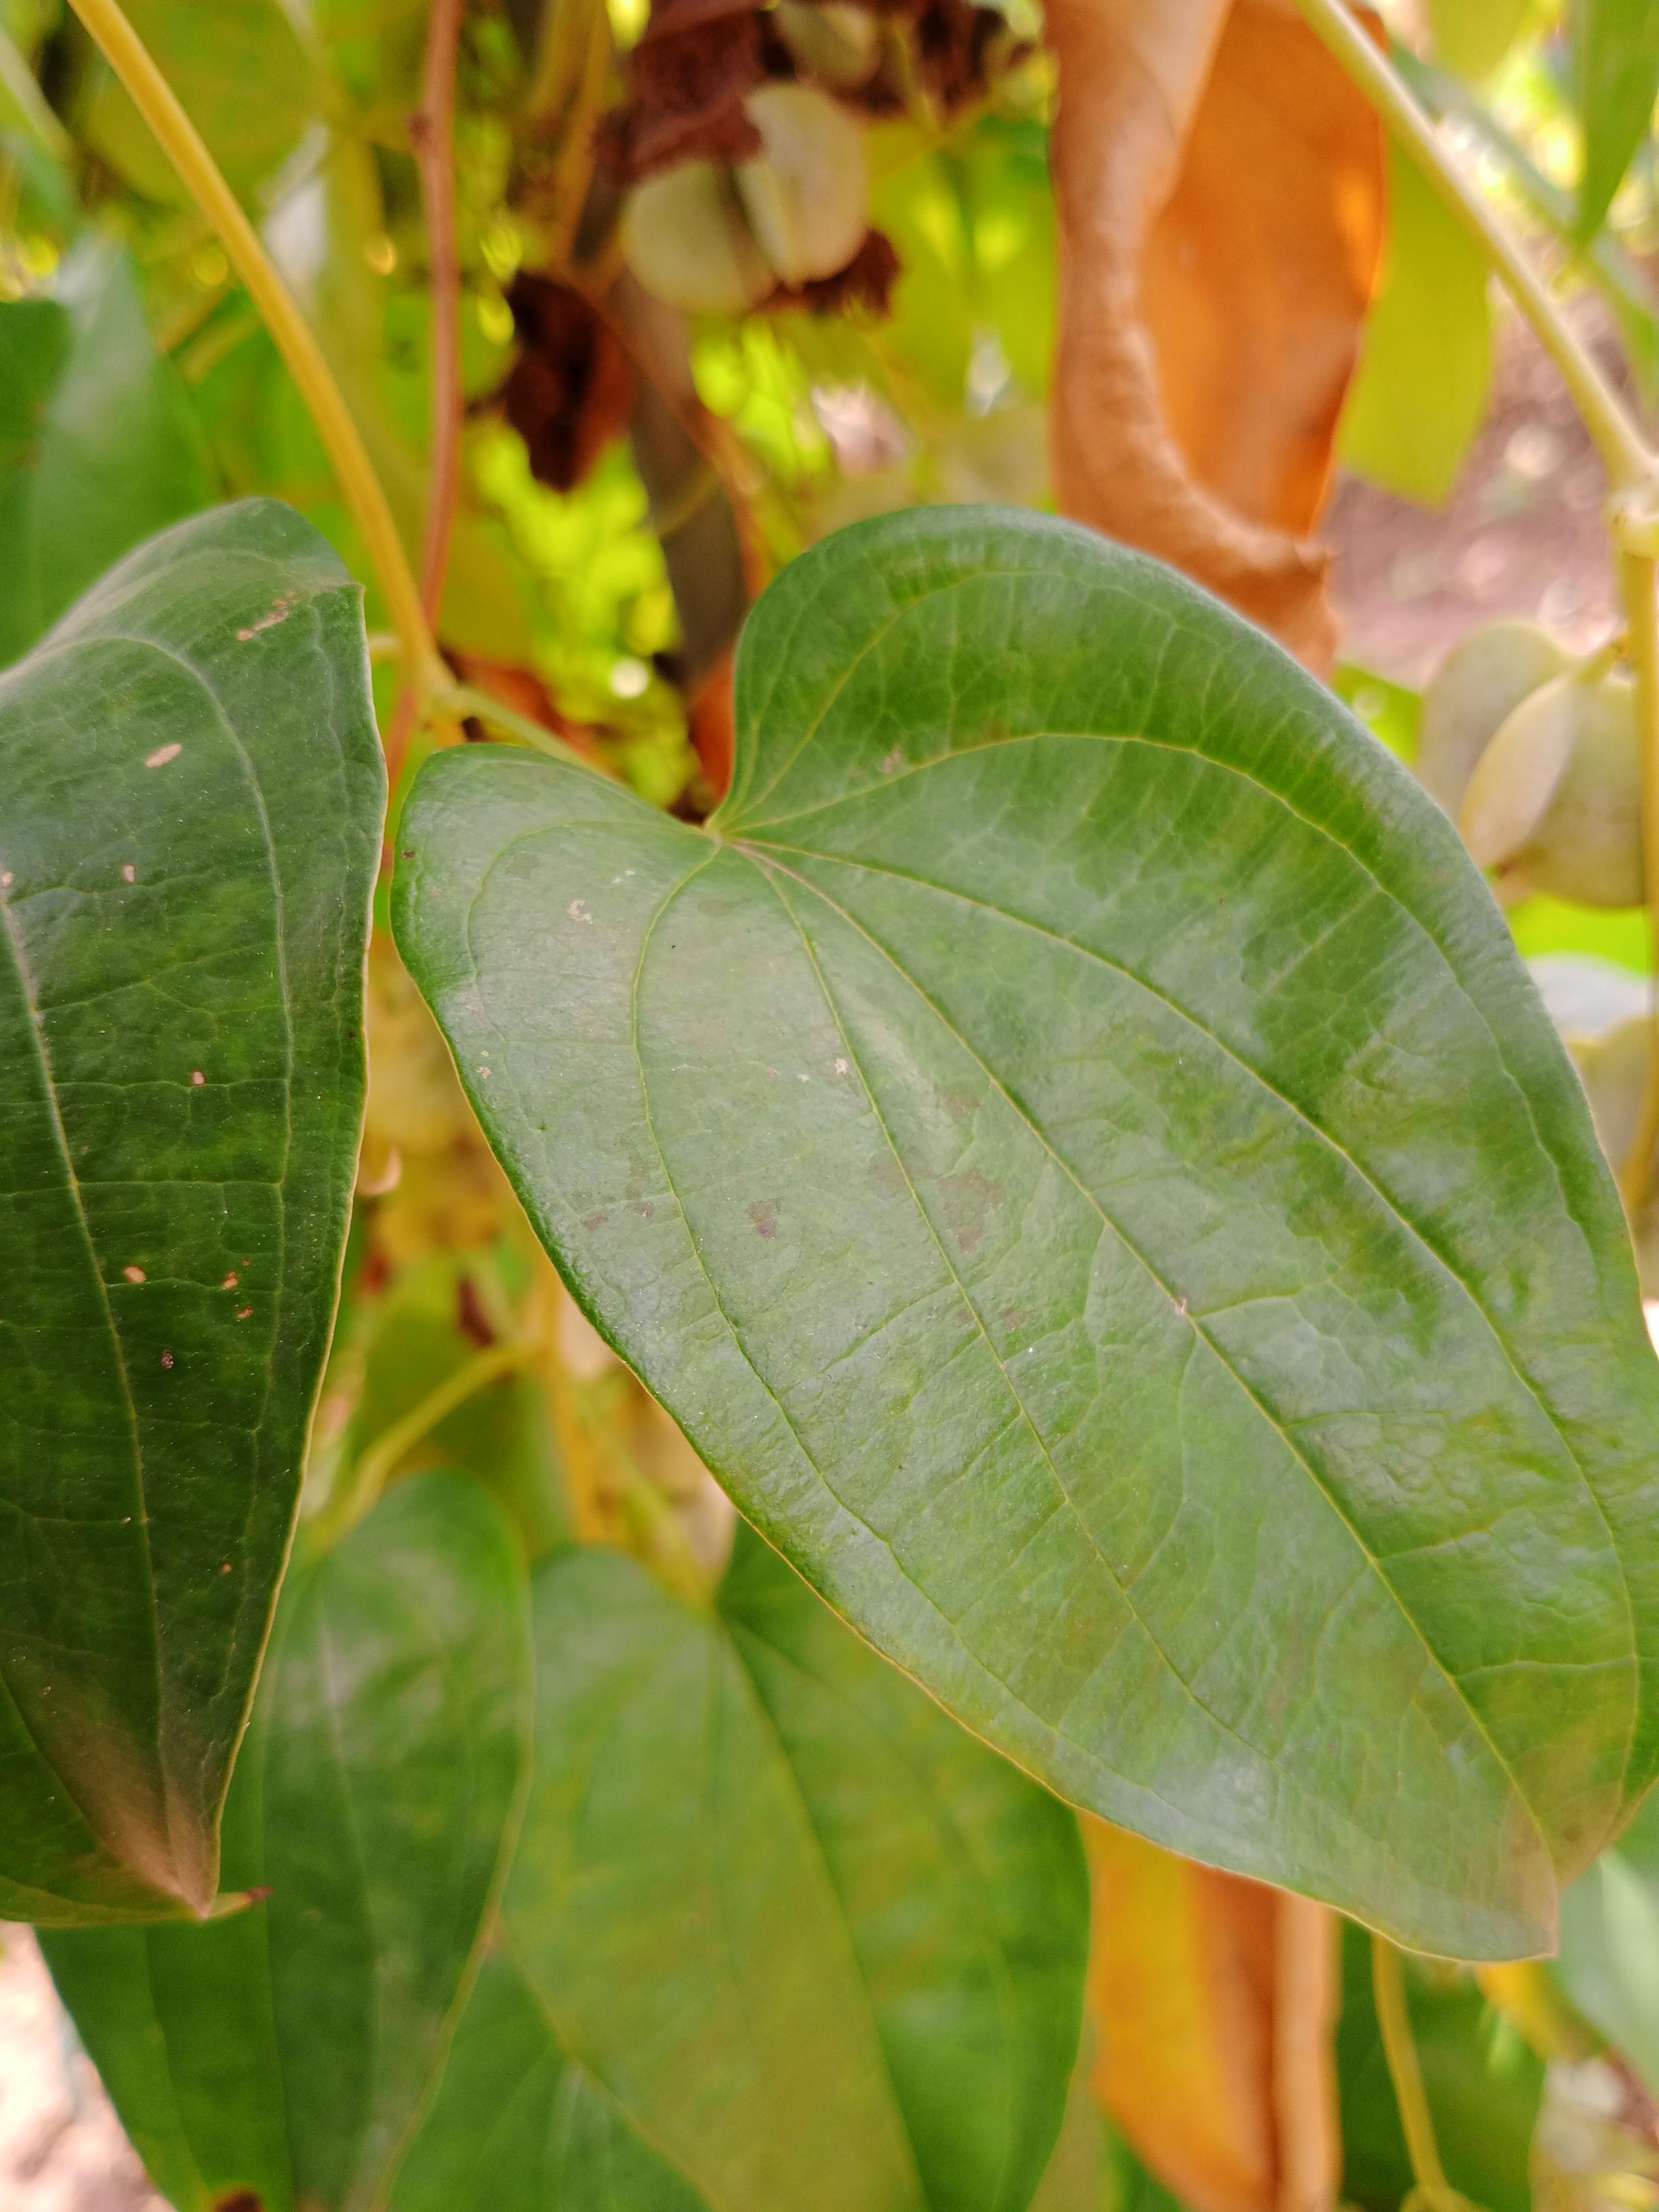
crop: yam
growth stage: vegetative
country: Nigeria
